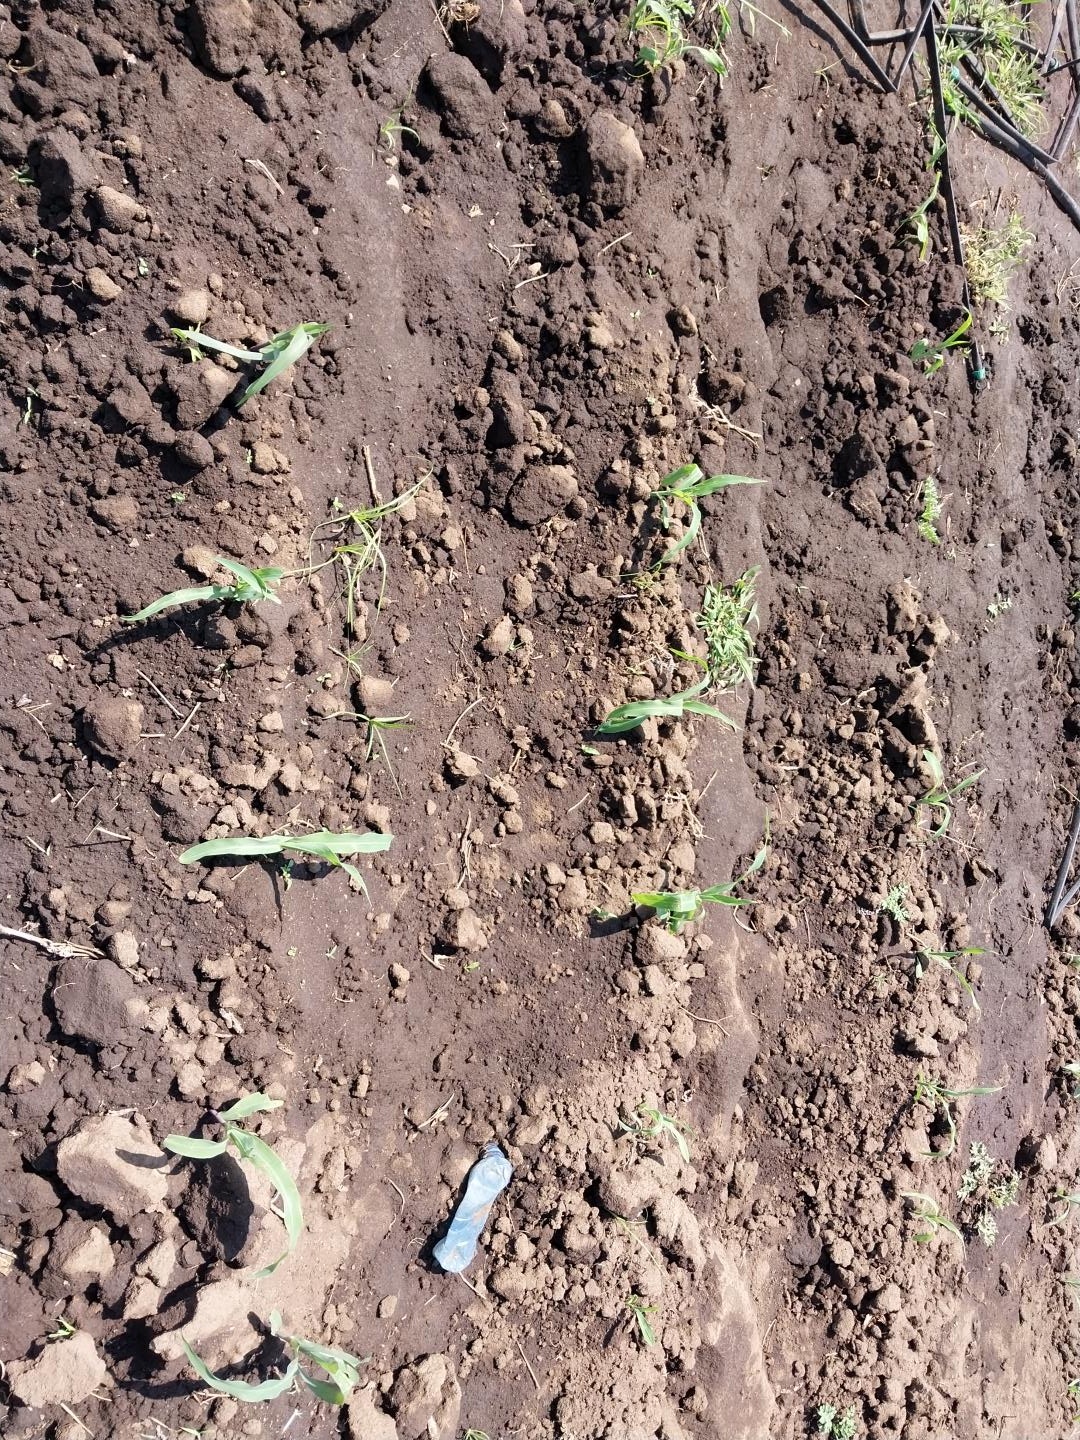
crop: maize
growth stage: emergence
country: Tanzania
